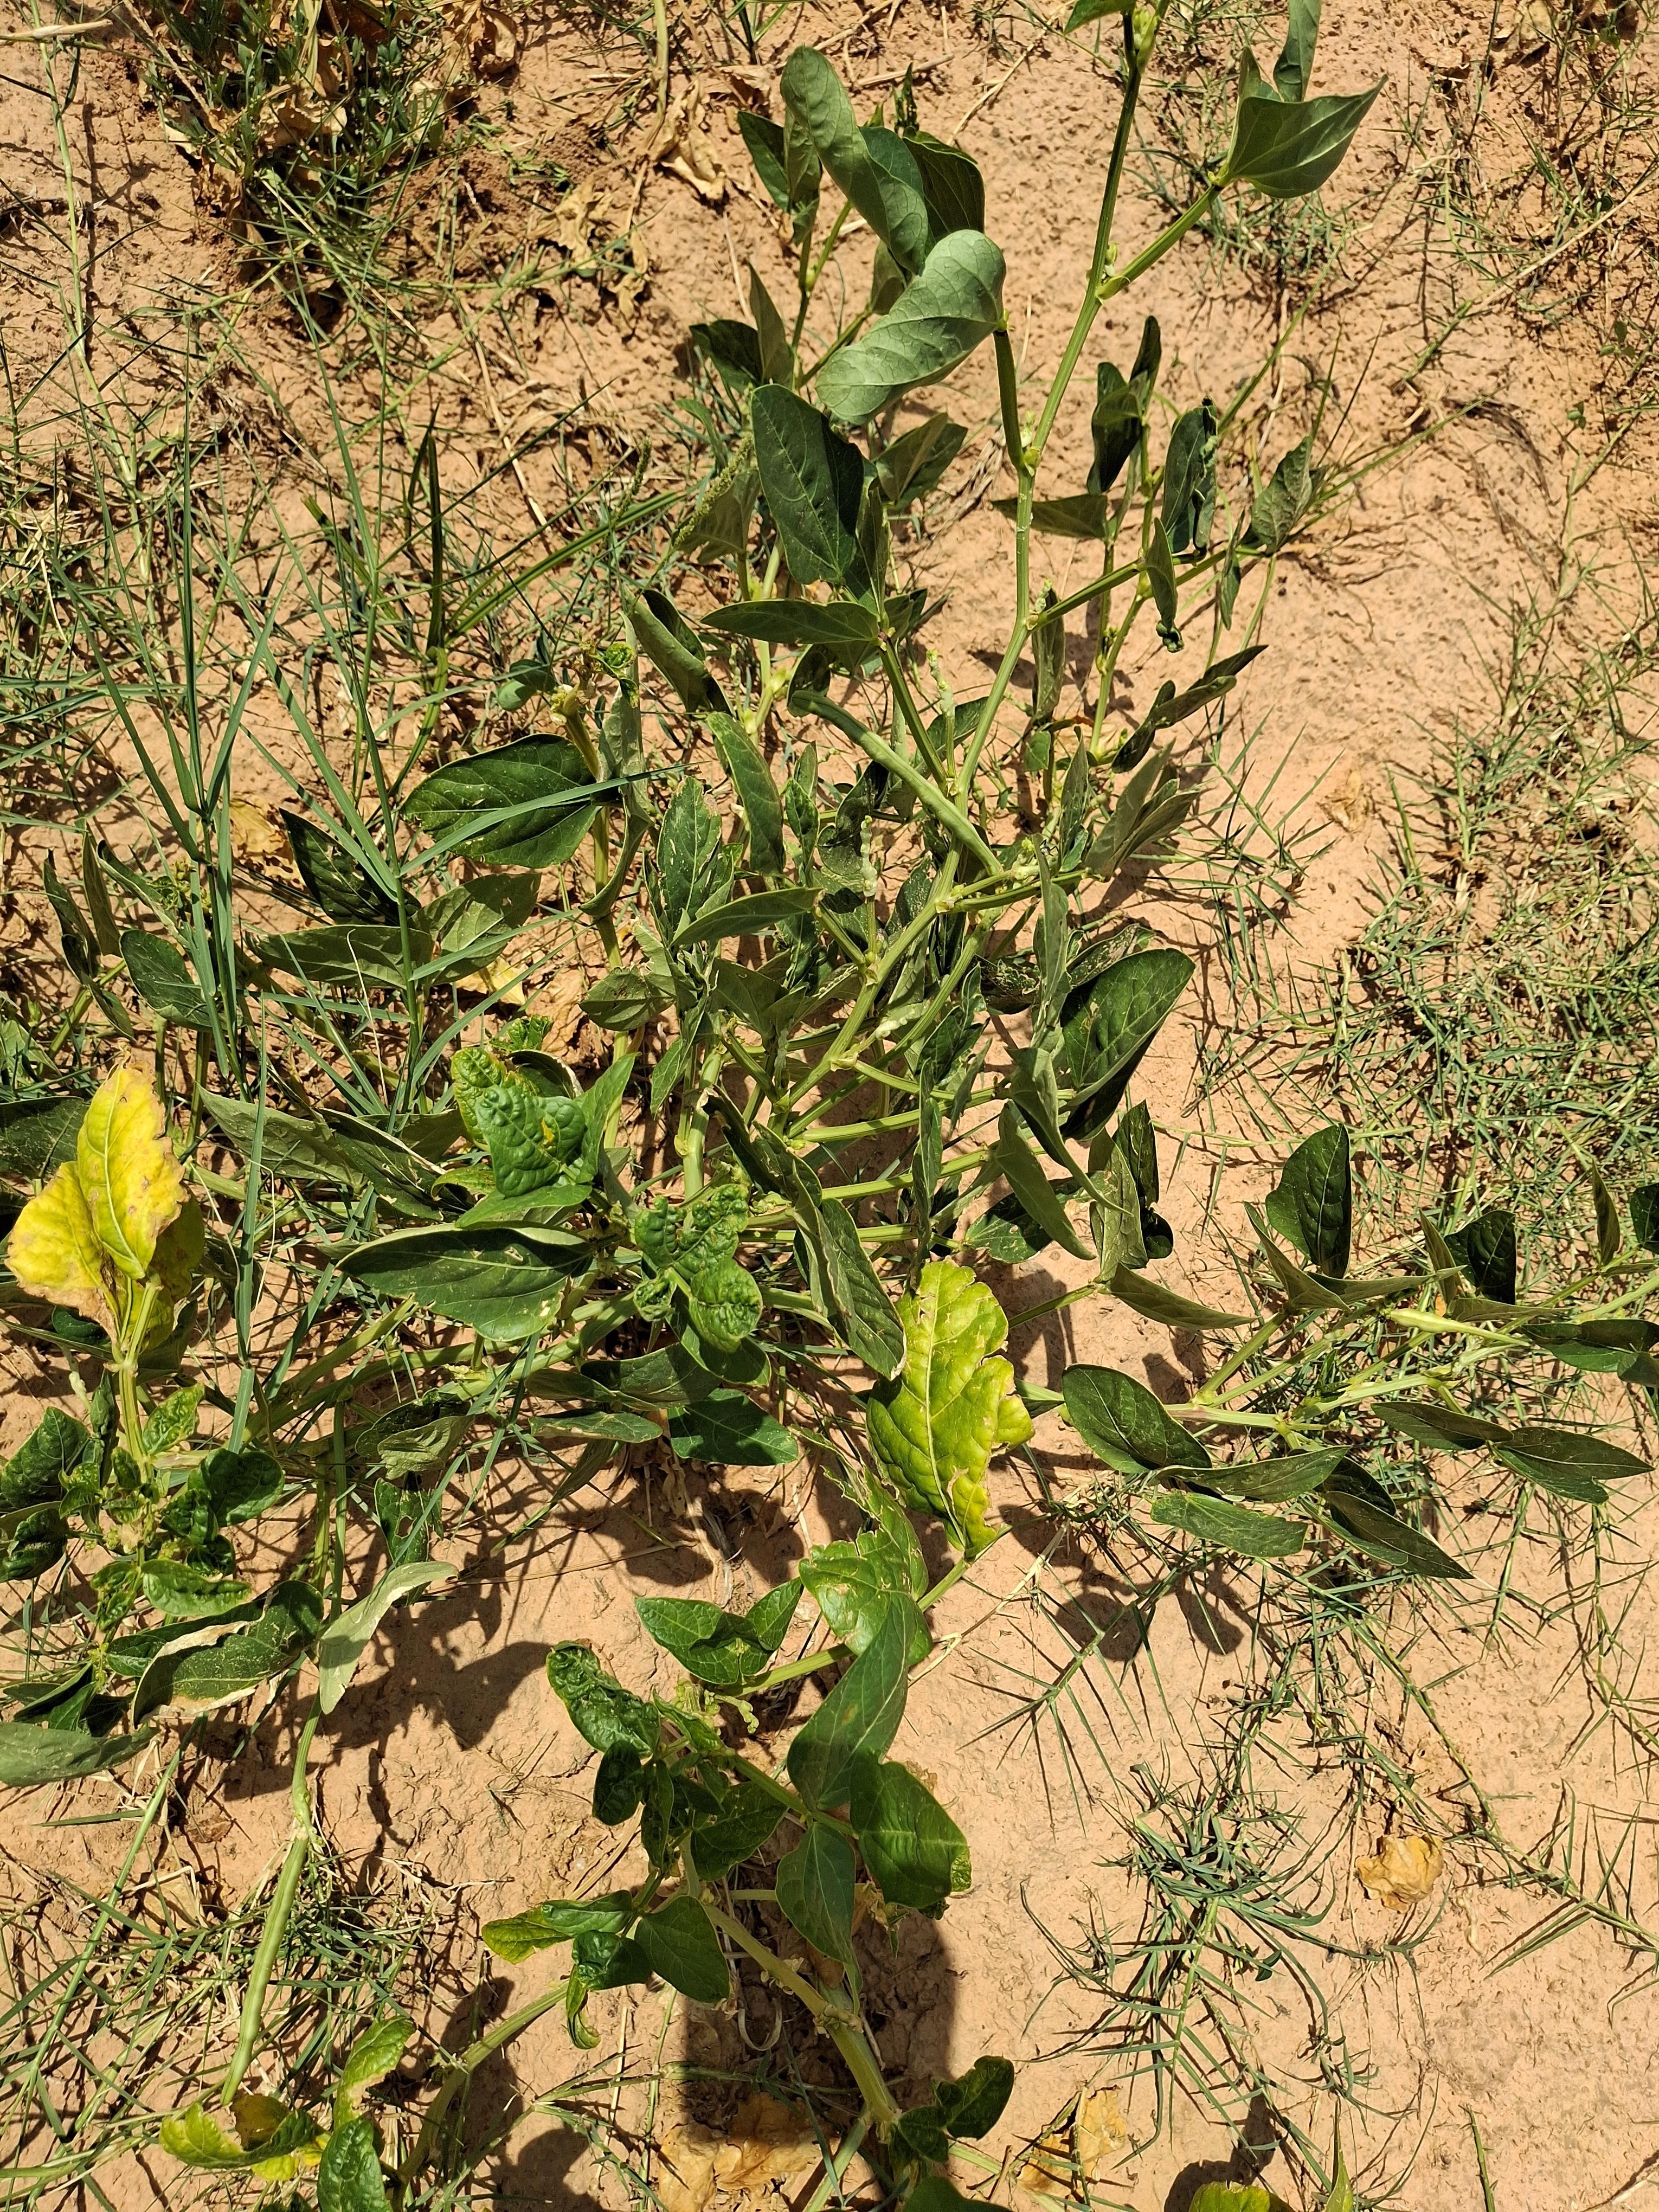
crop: cowpea
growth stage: harvest maturity
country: Nigeria
